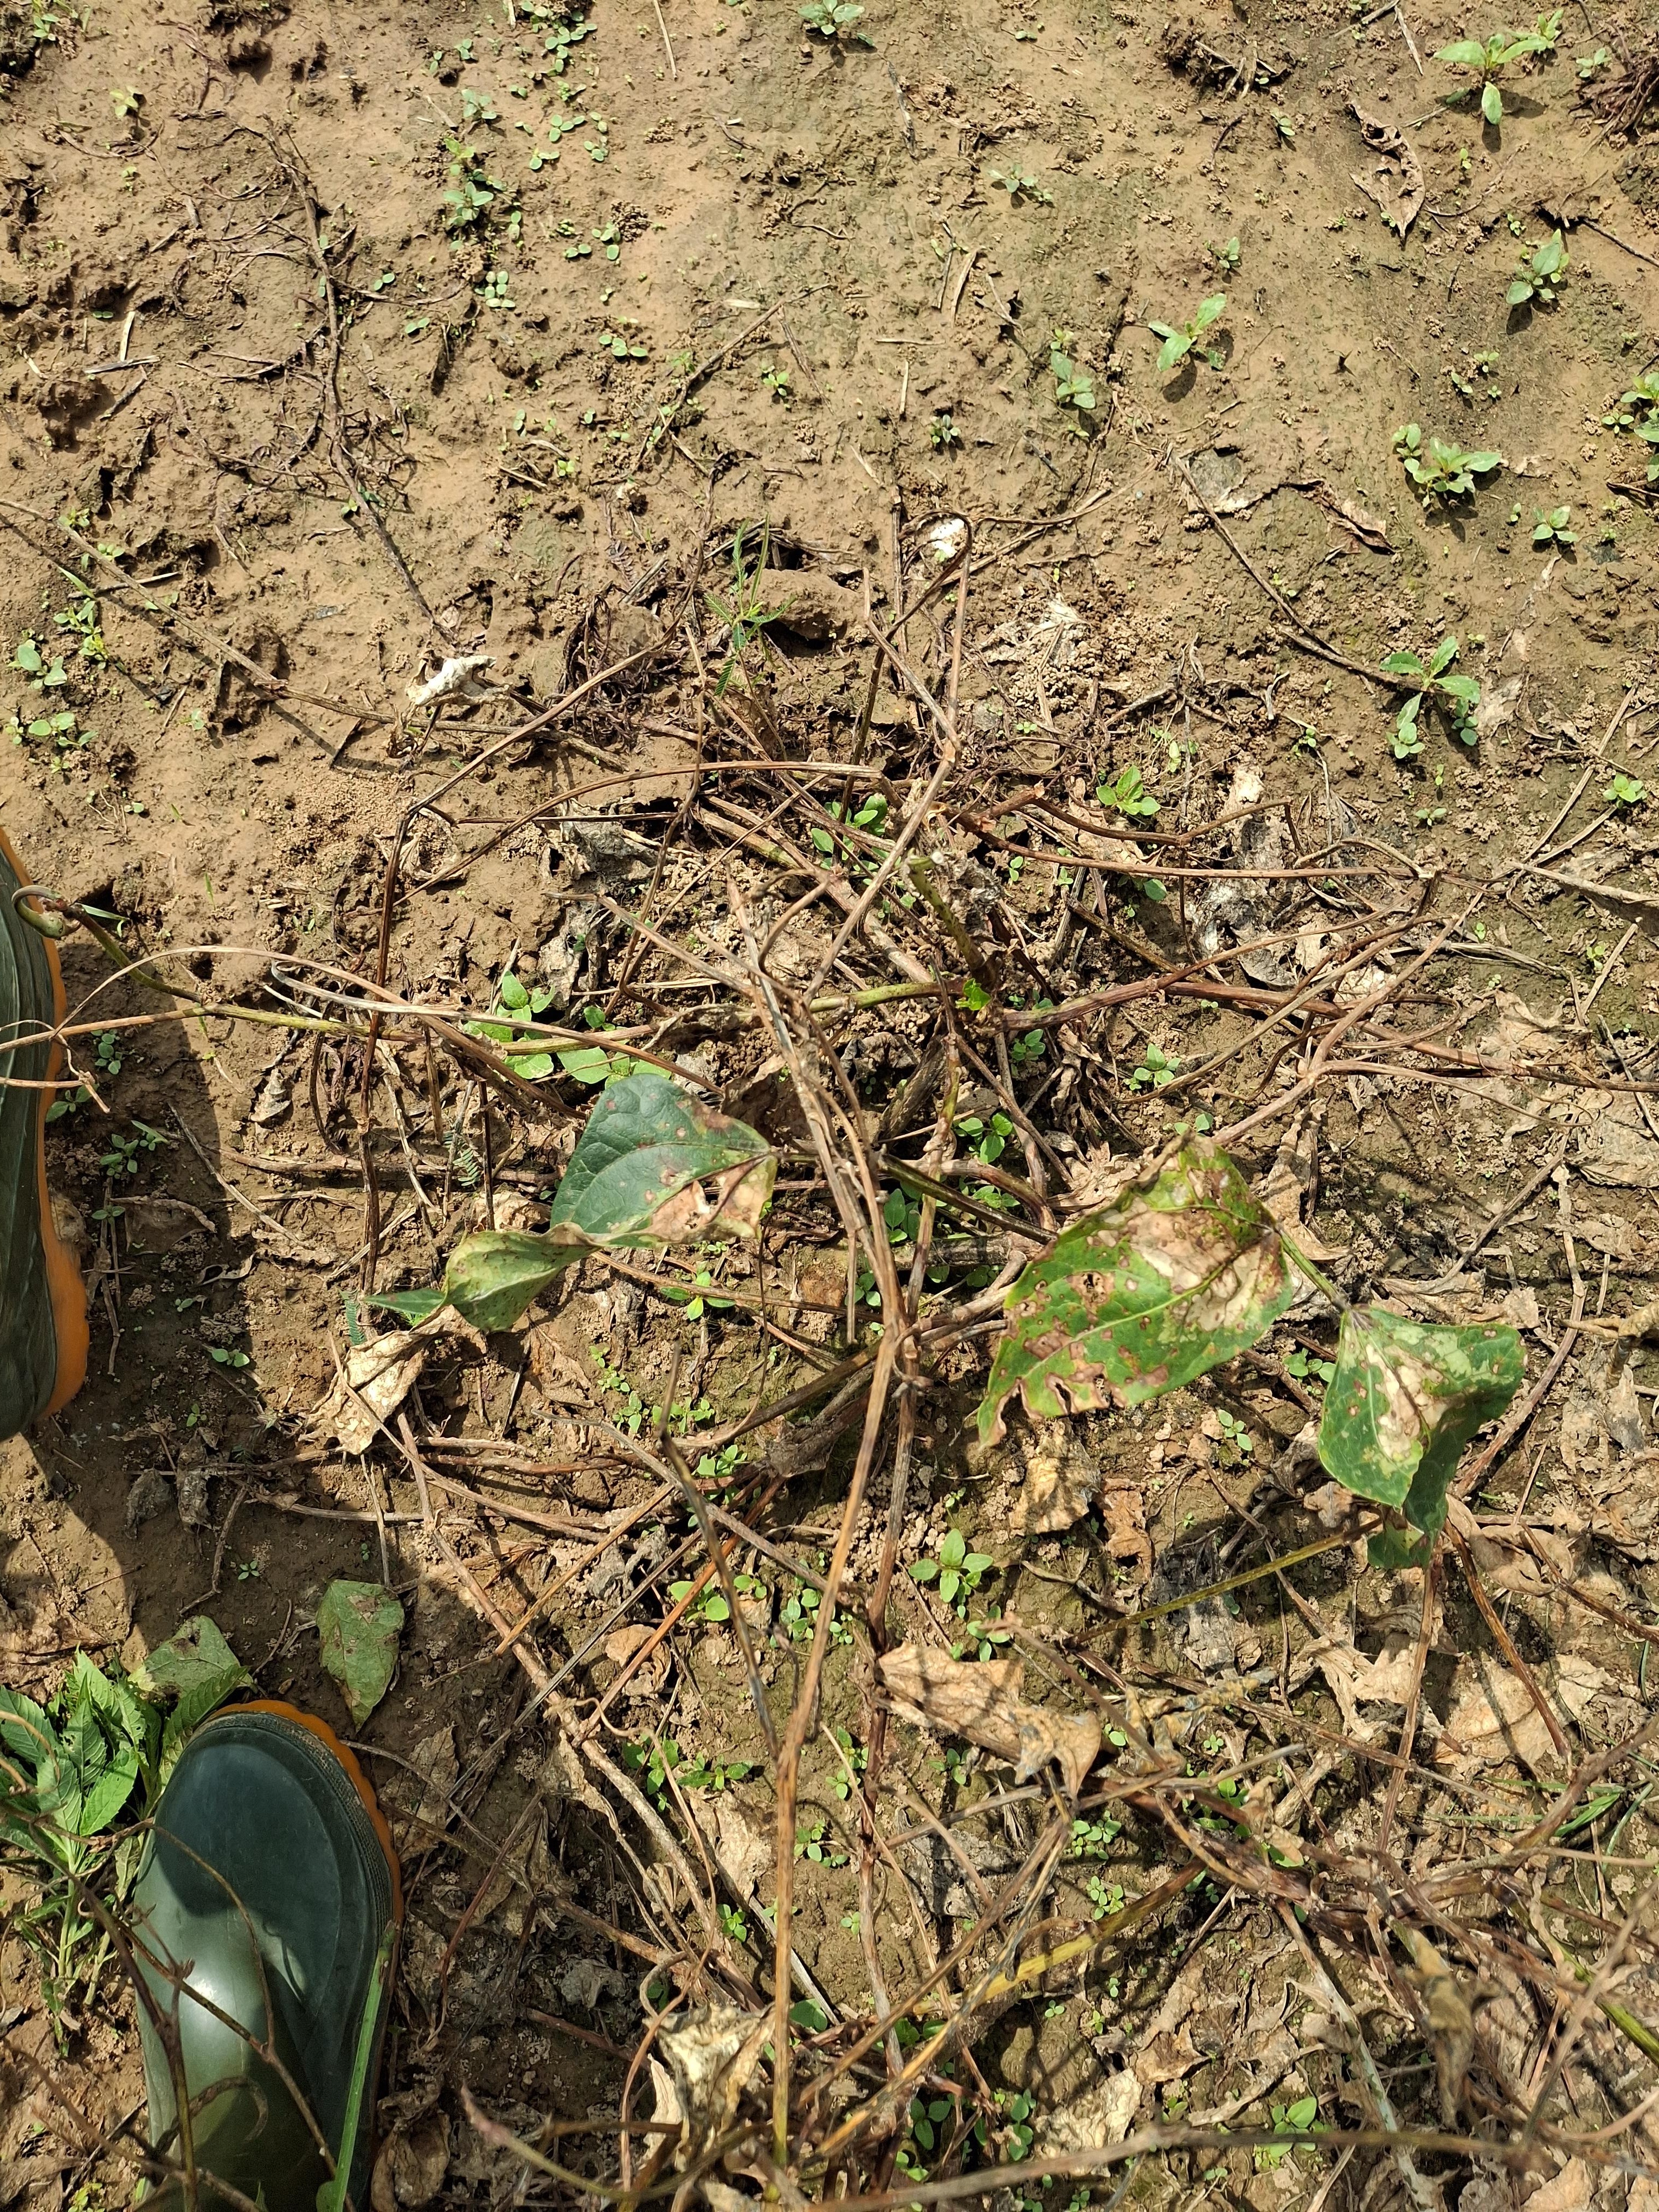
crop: cowpea
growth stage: development pod
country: Nigeria
